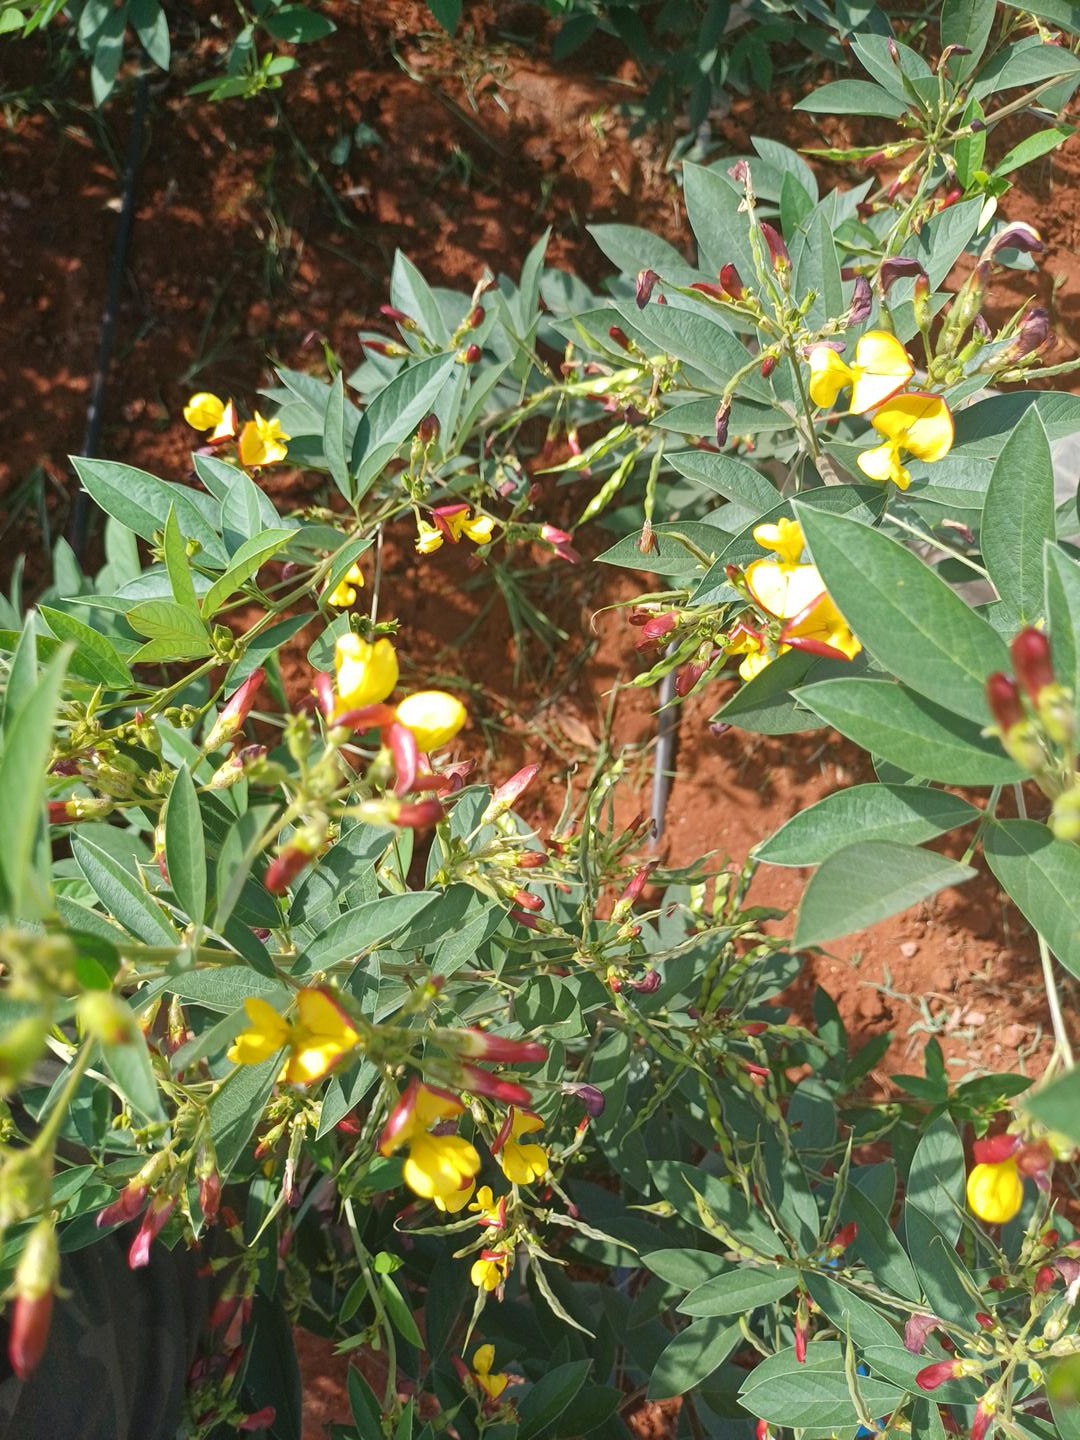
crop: pigeonpea
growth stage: development pod
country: Kenya
